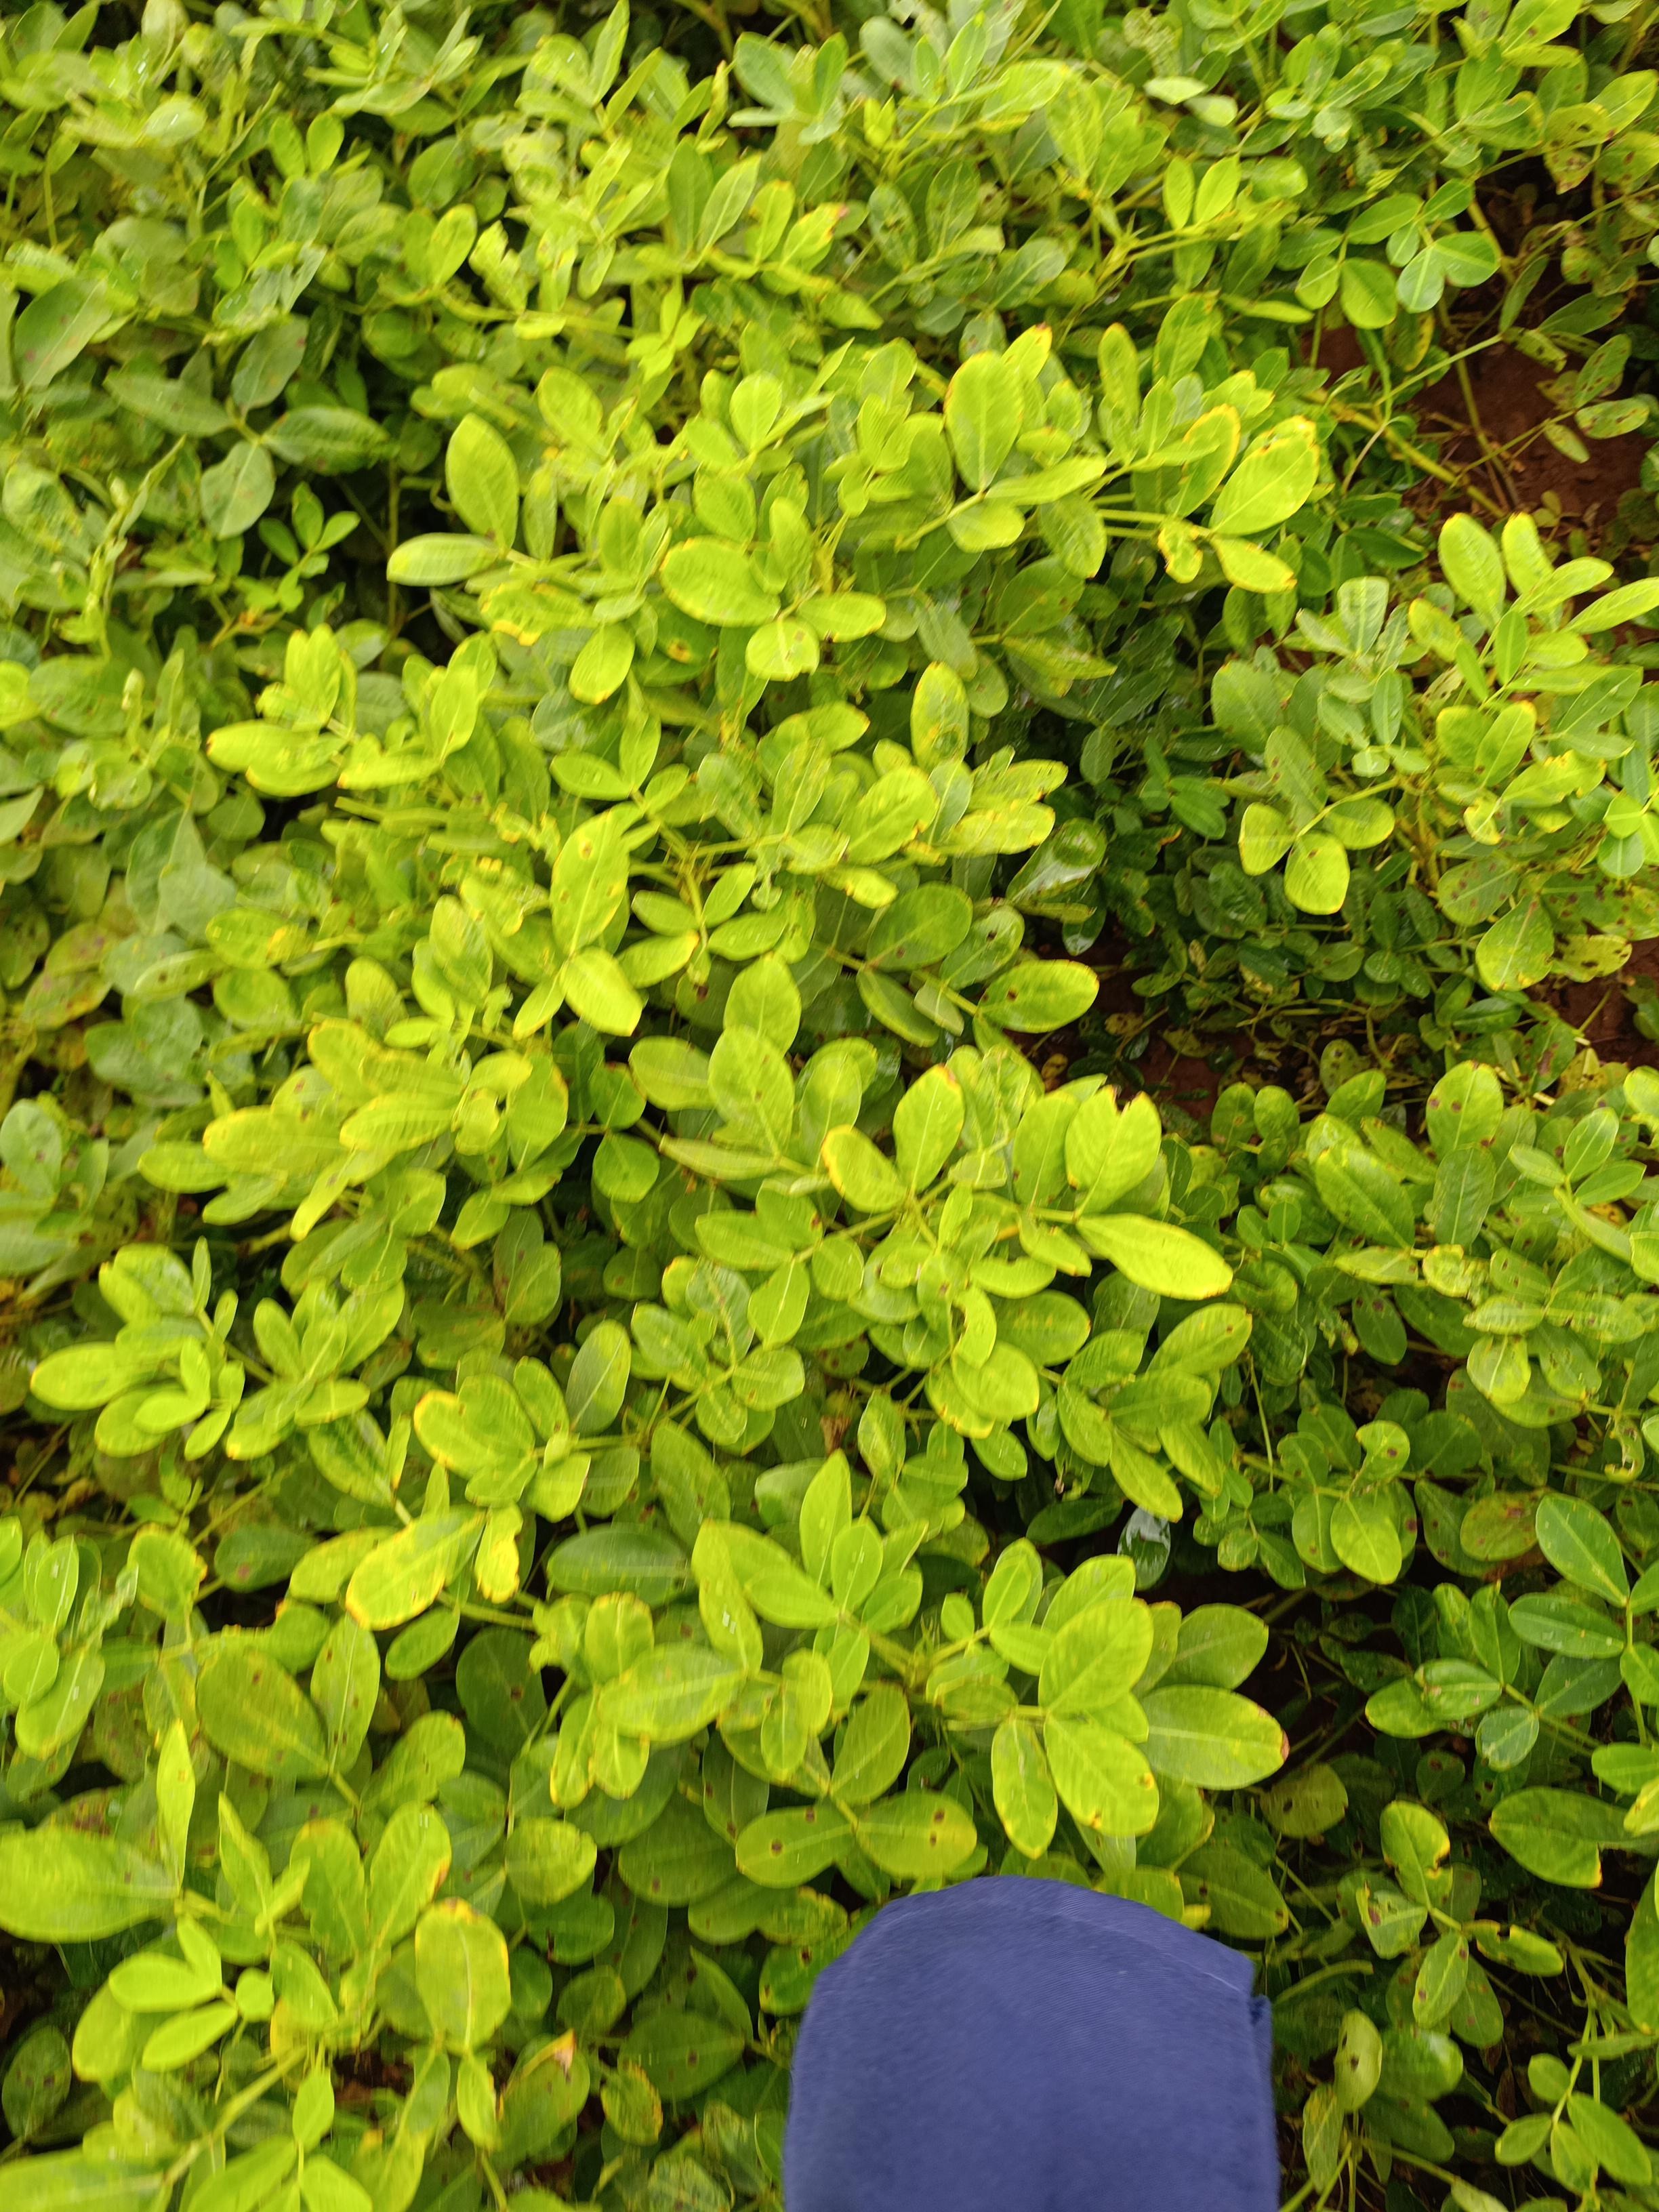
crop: groundnut
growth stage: pegging
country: Kenya
